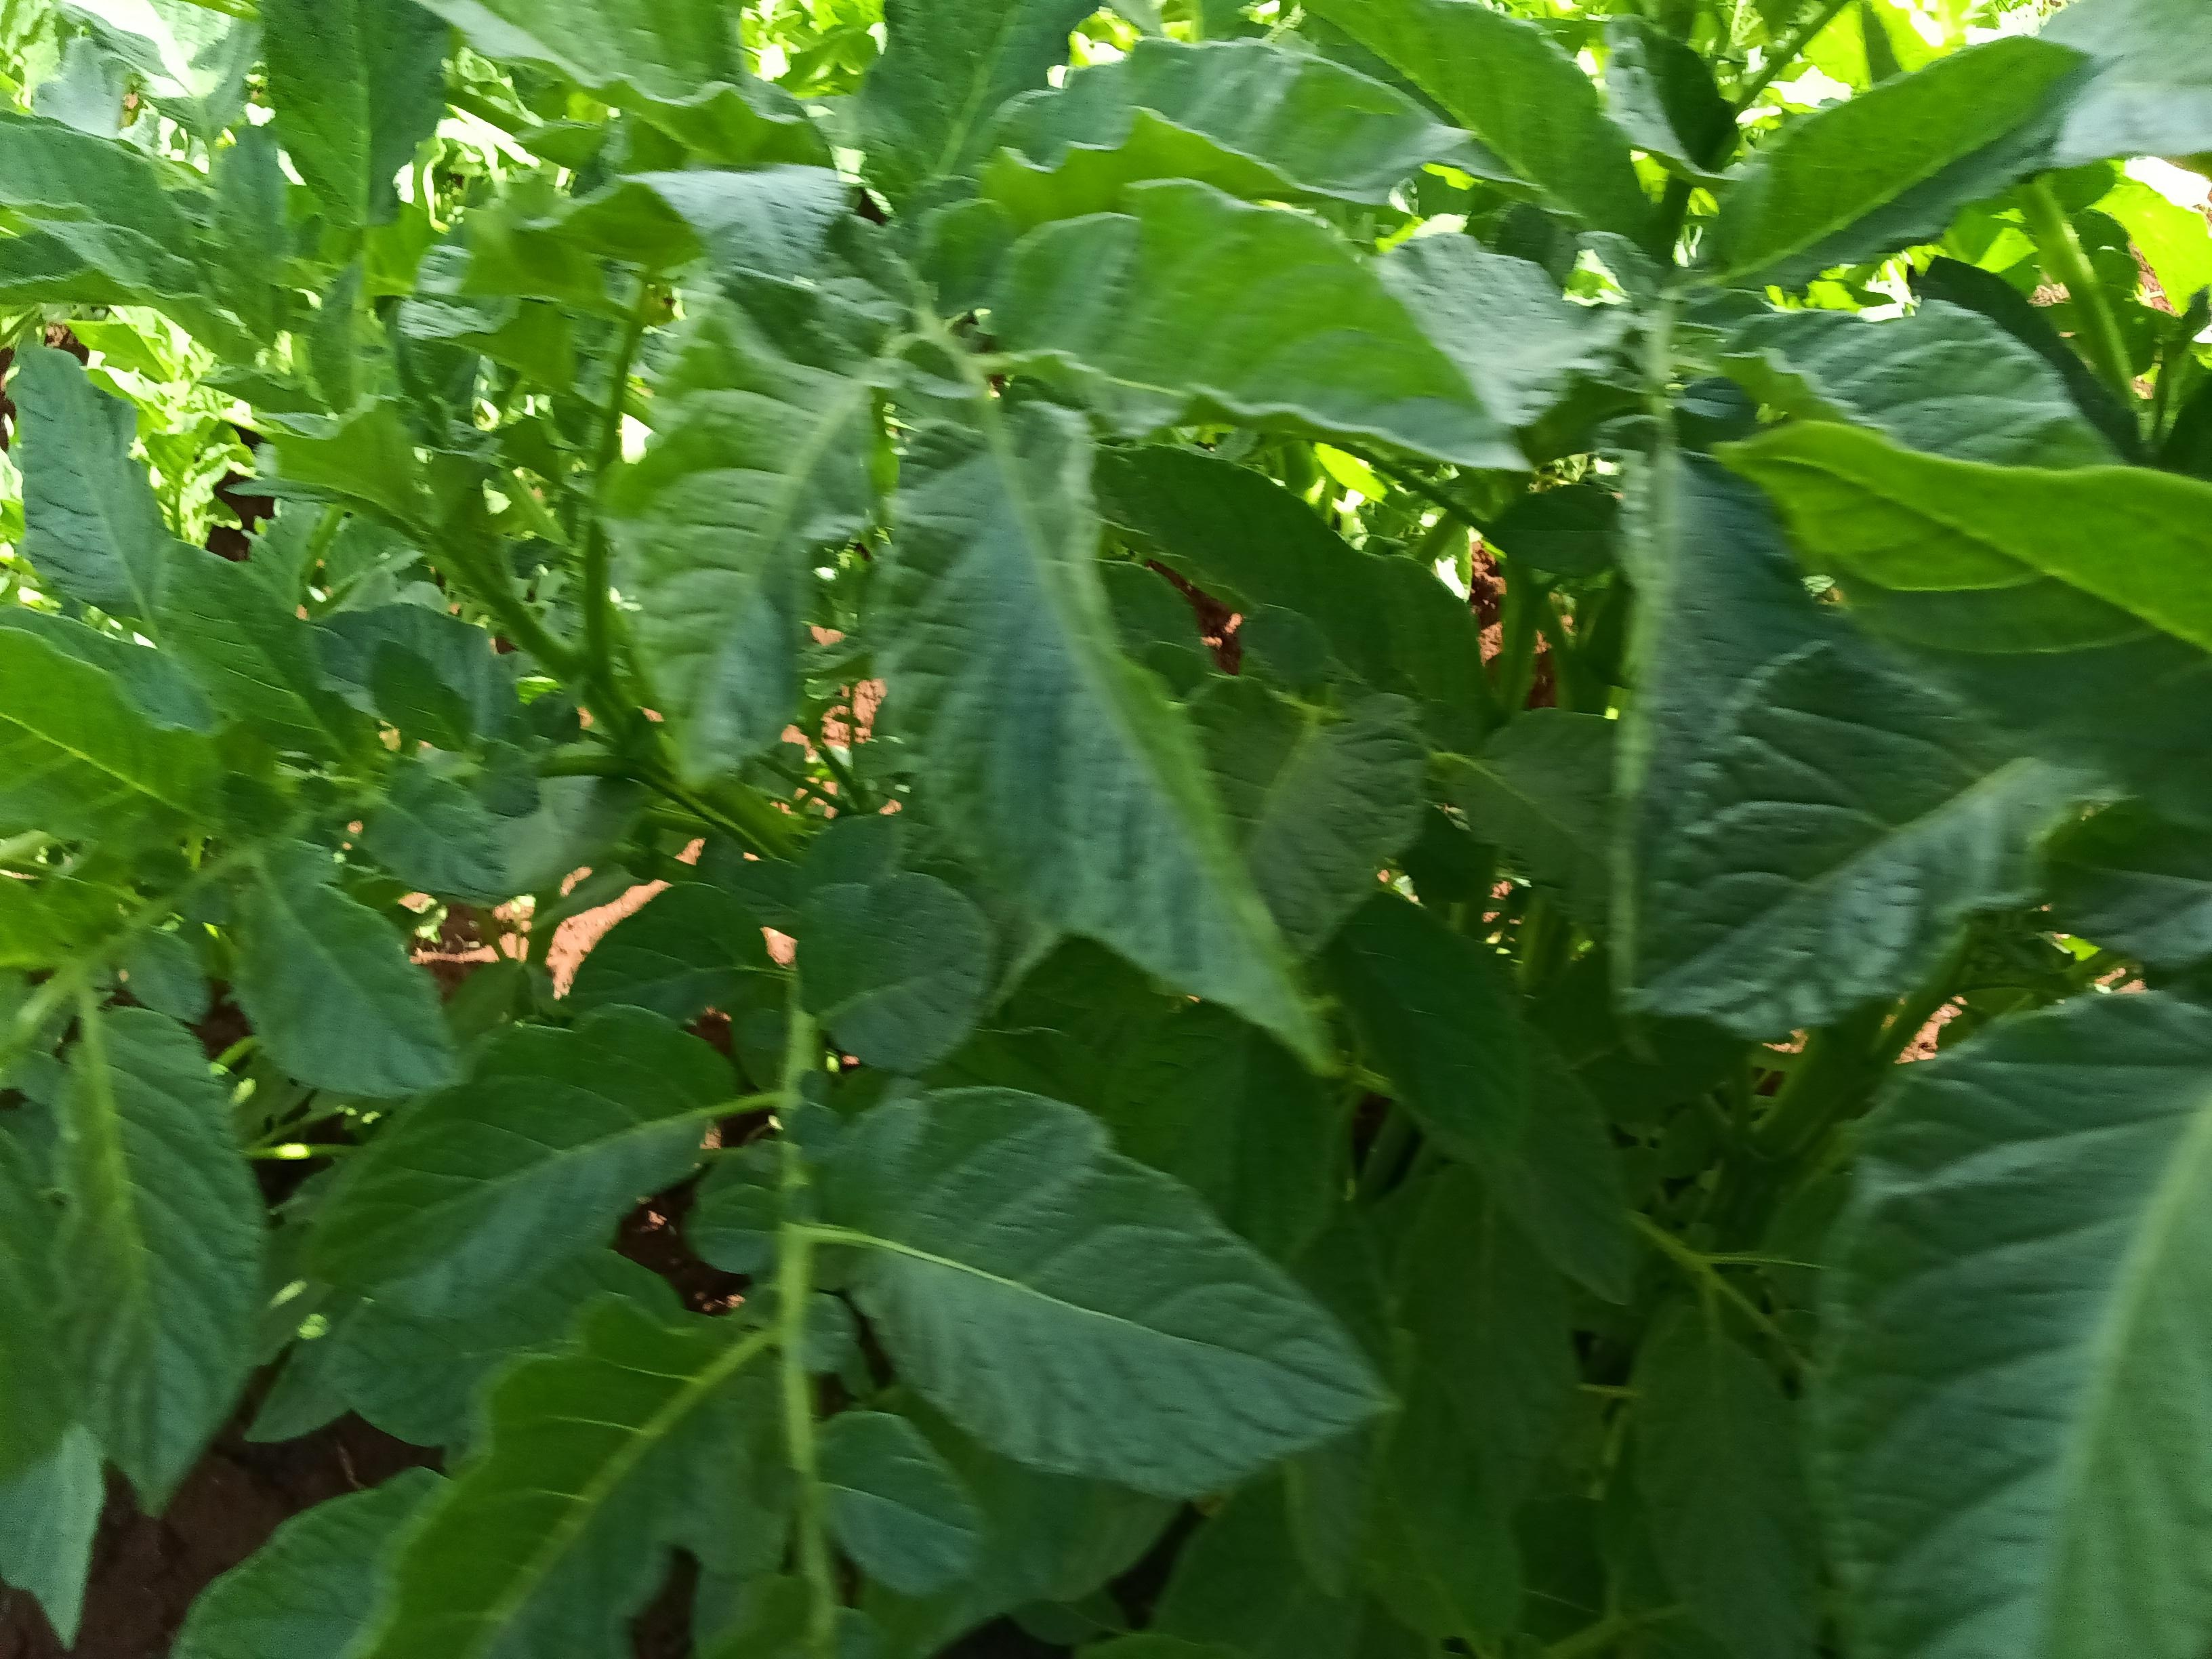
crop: potato
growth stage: vegetative
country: Kenya
